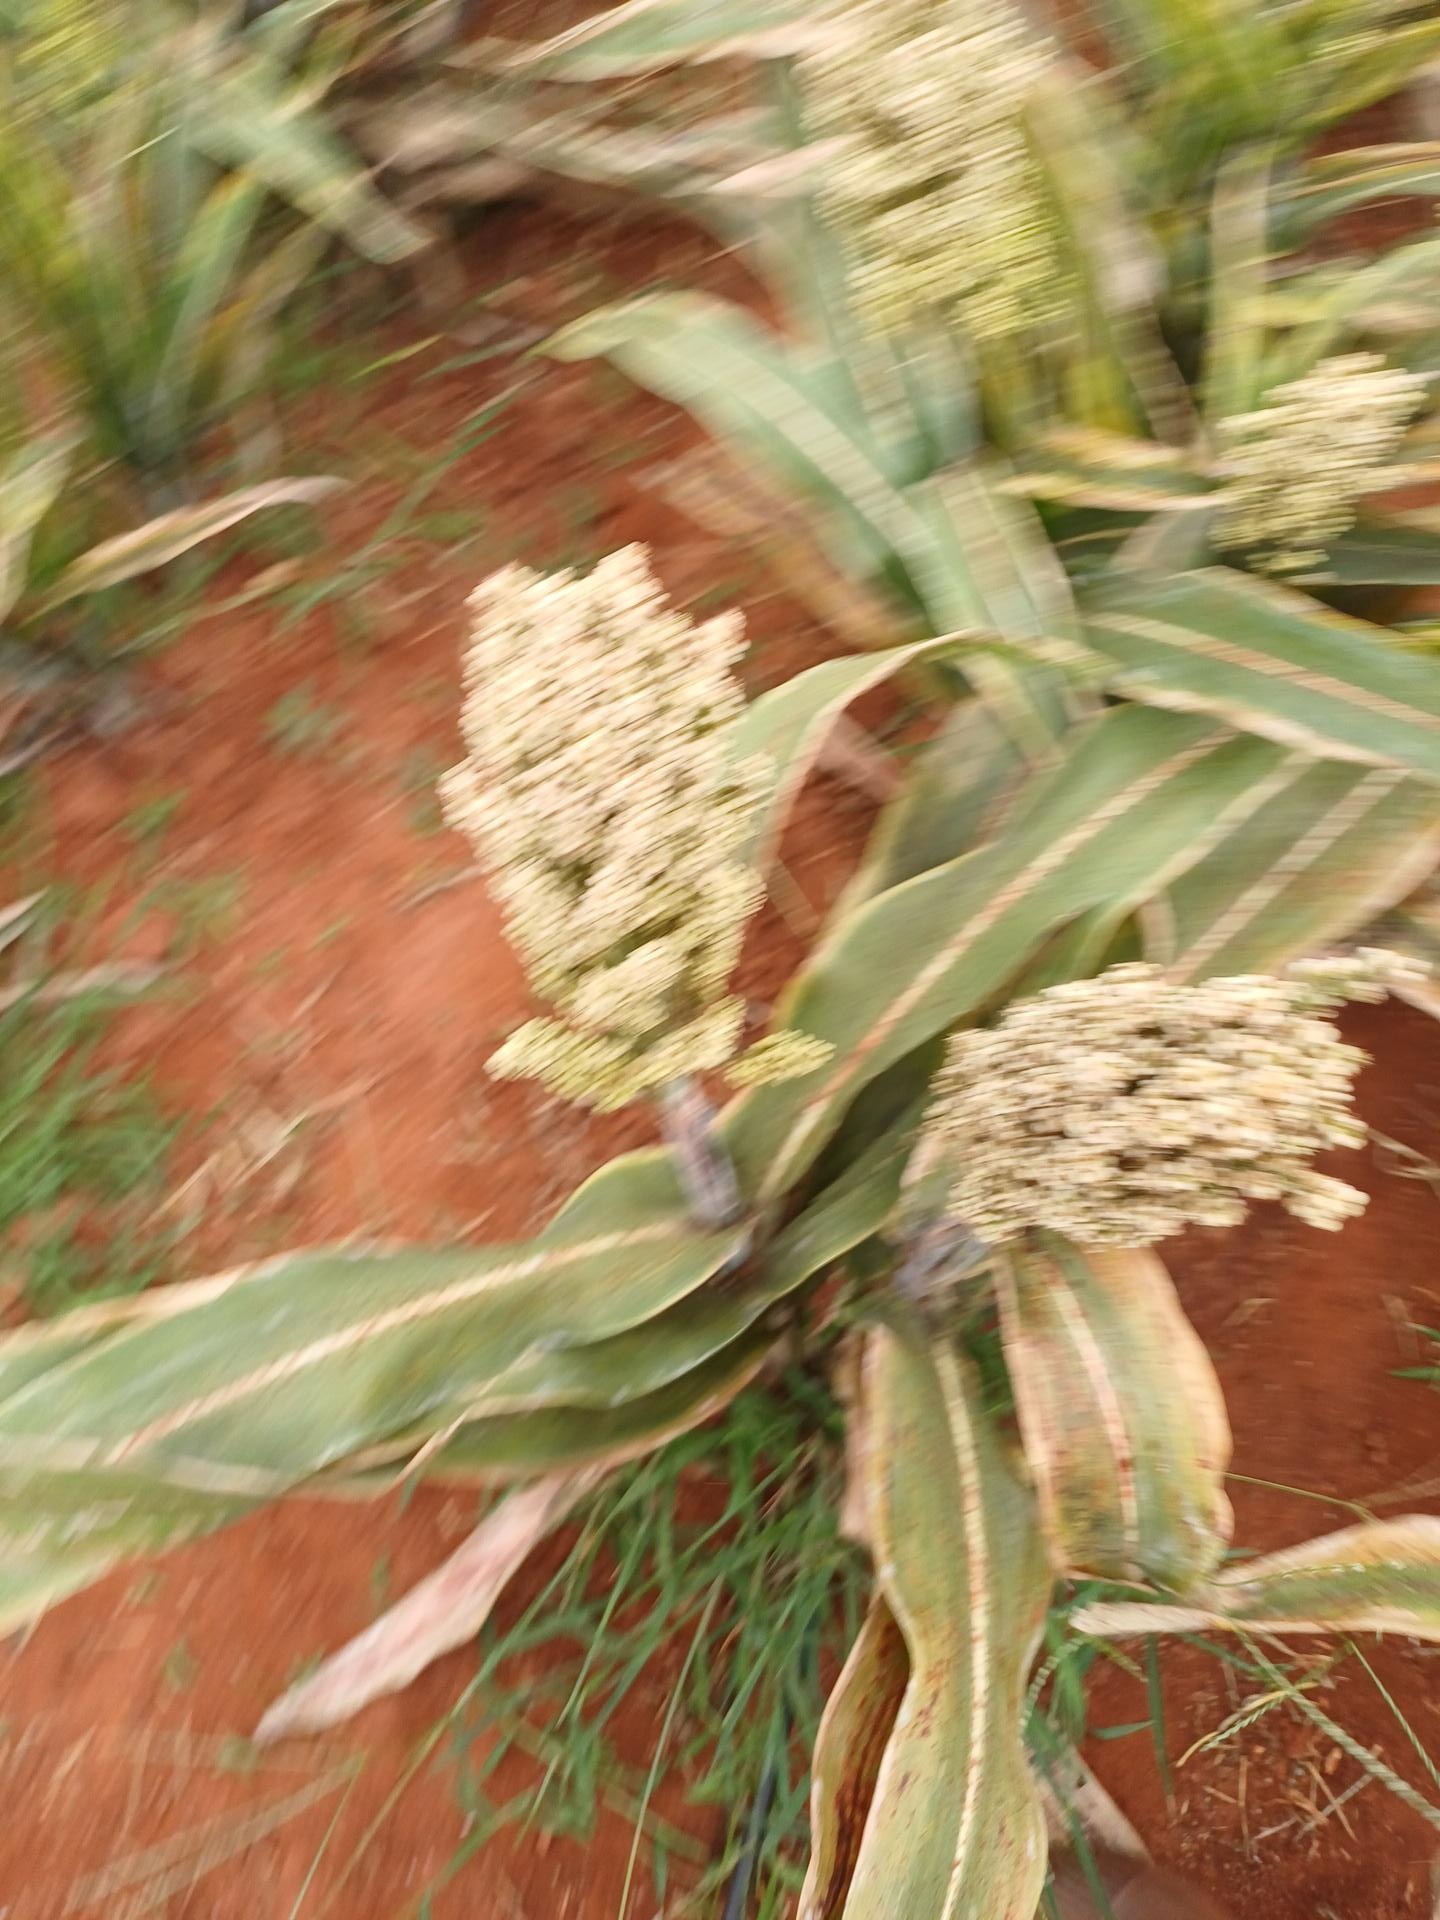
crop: sorghum
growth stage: maturity
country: Kenya
